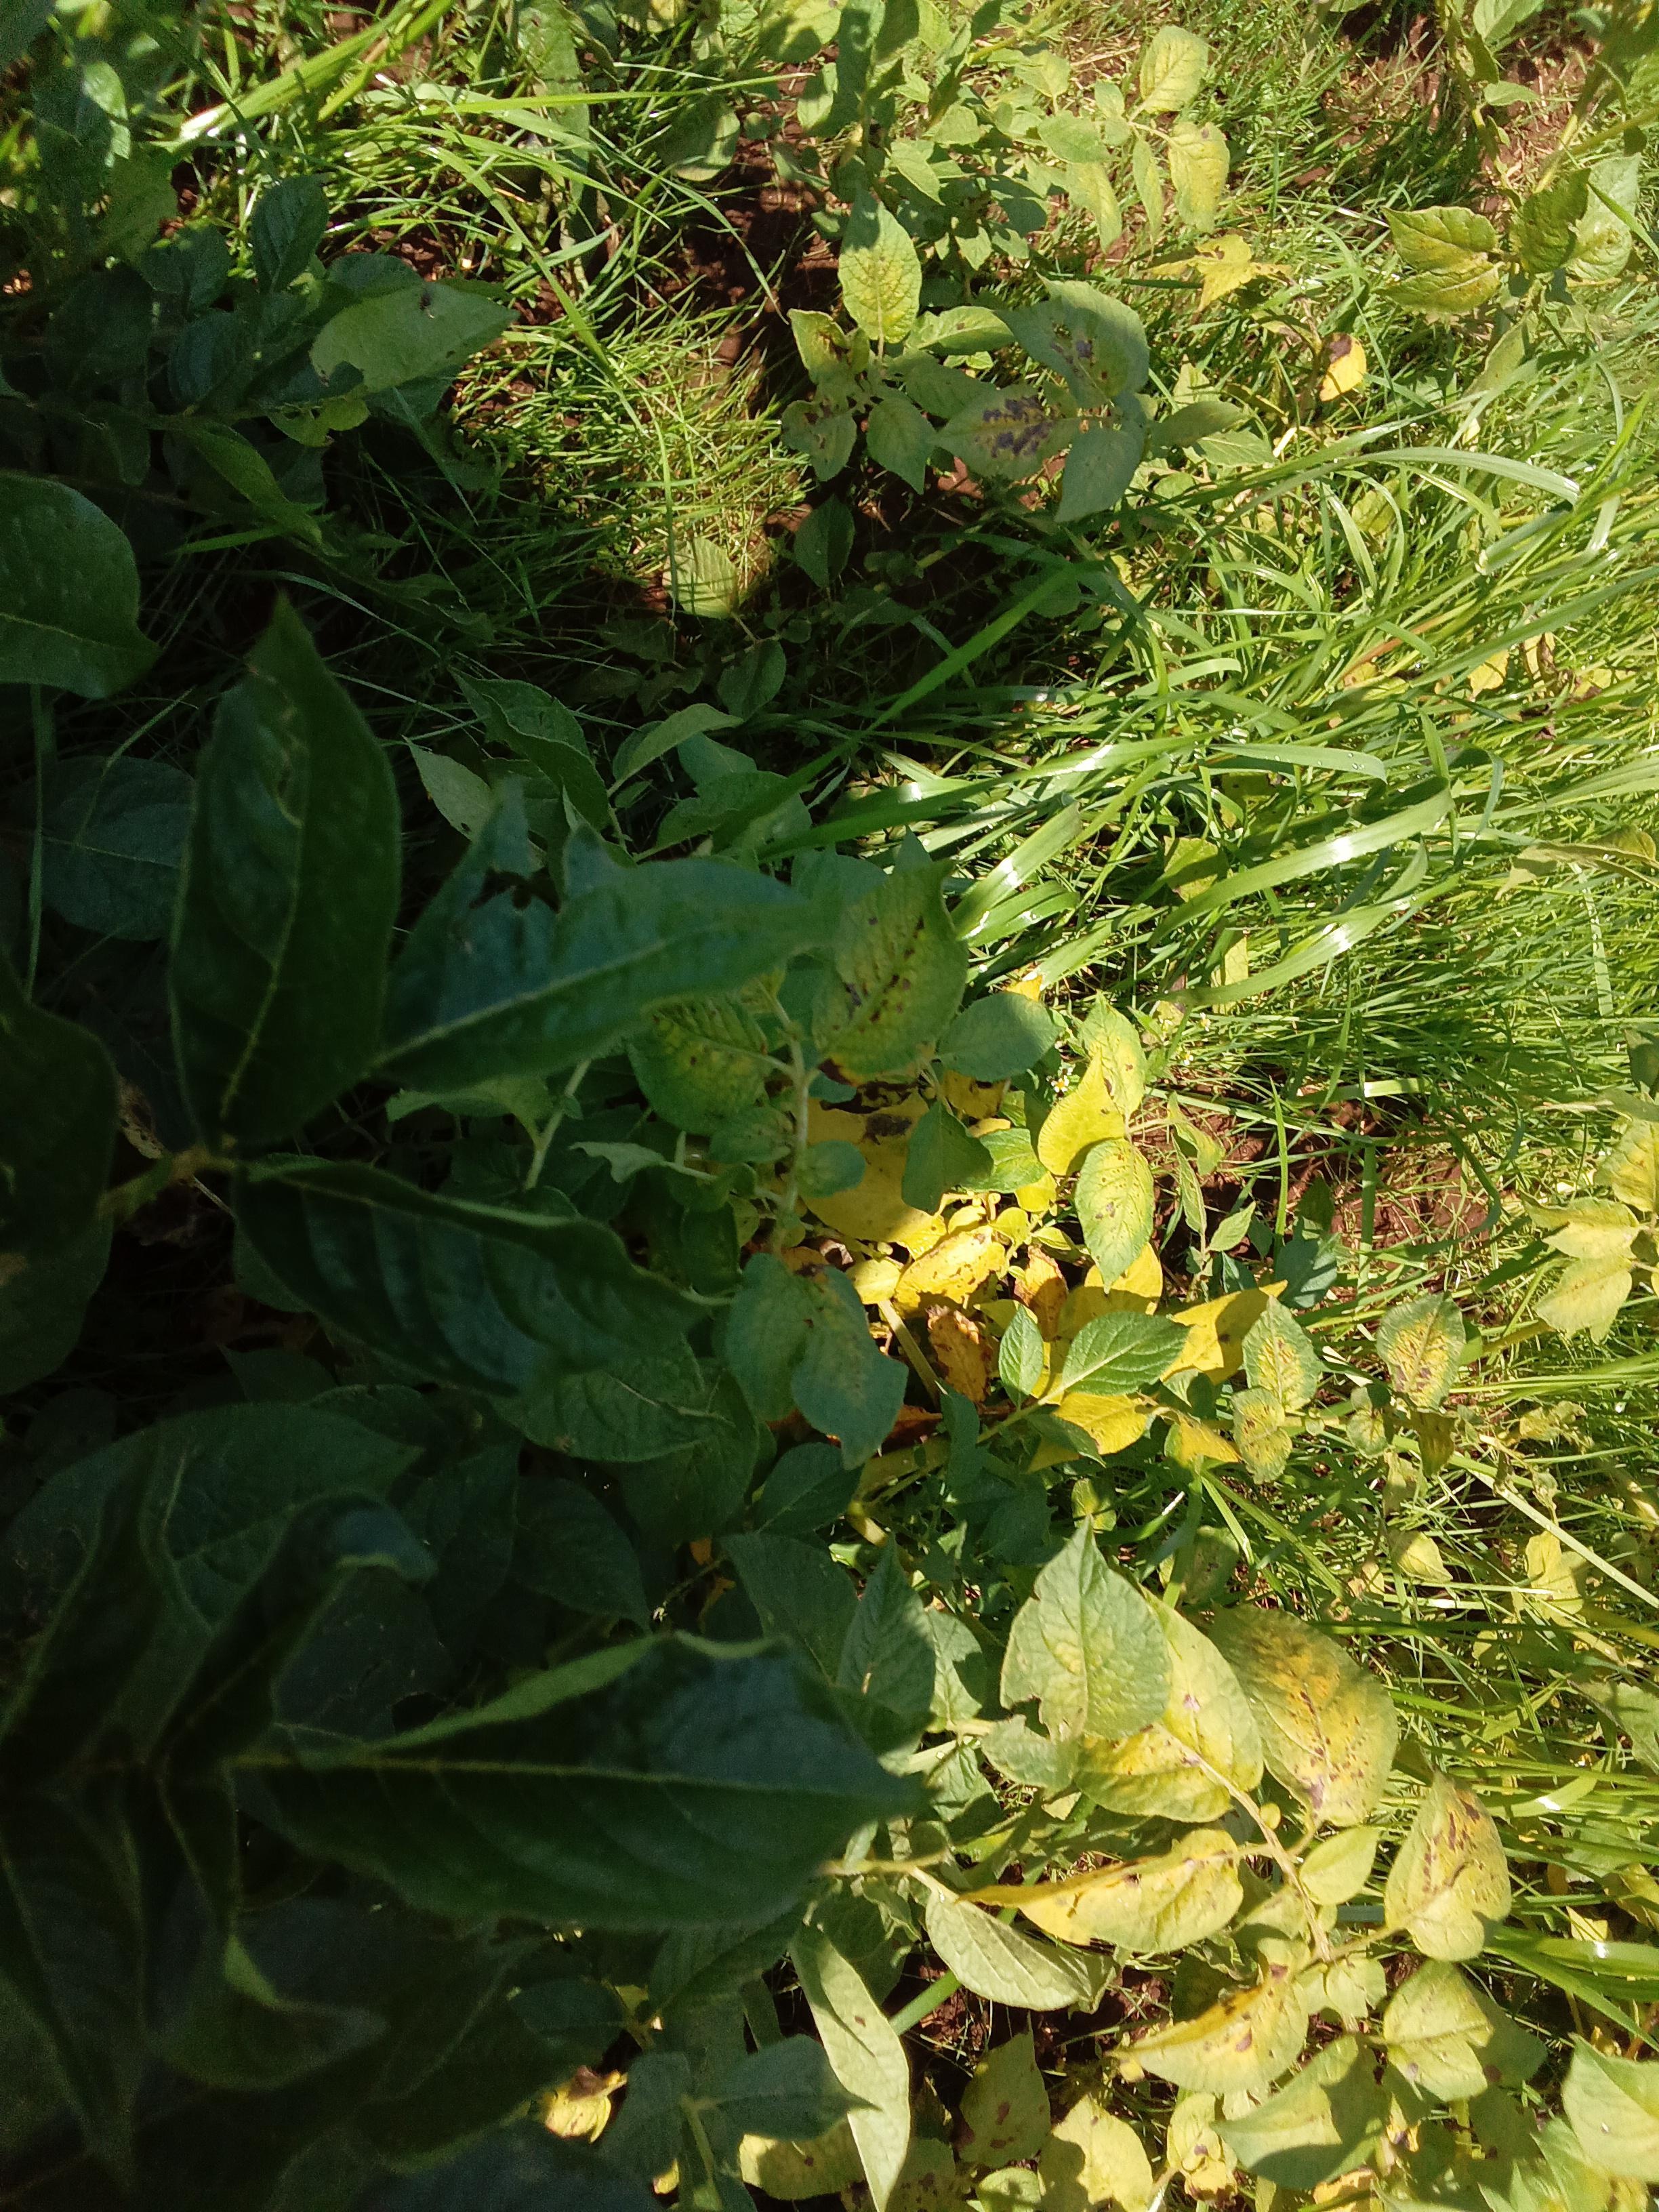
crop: potato
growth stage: maturity
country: Kenya
